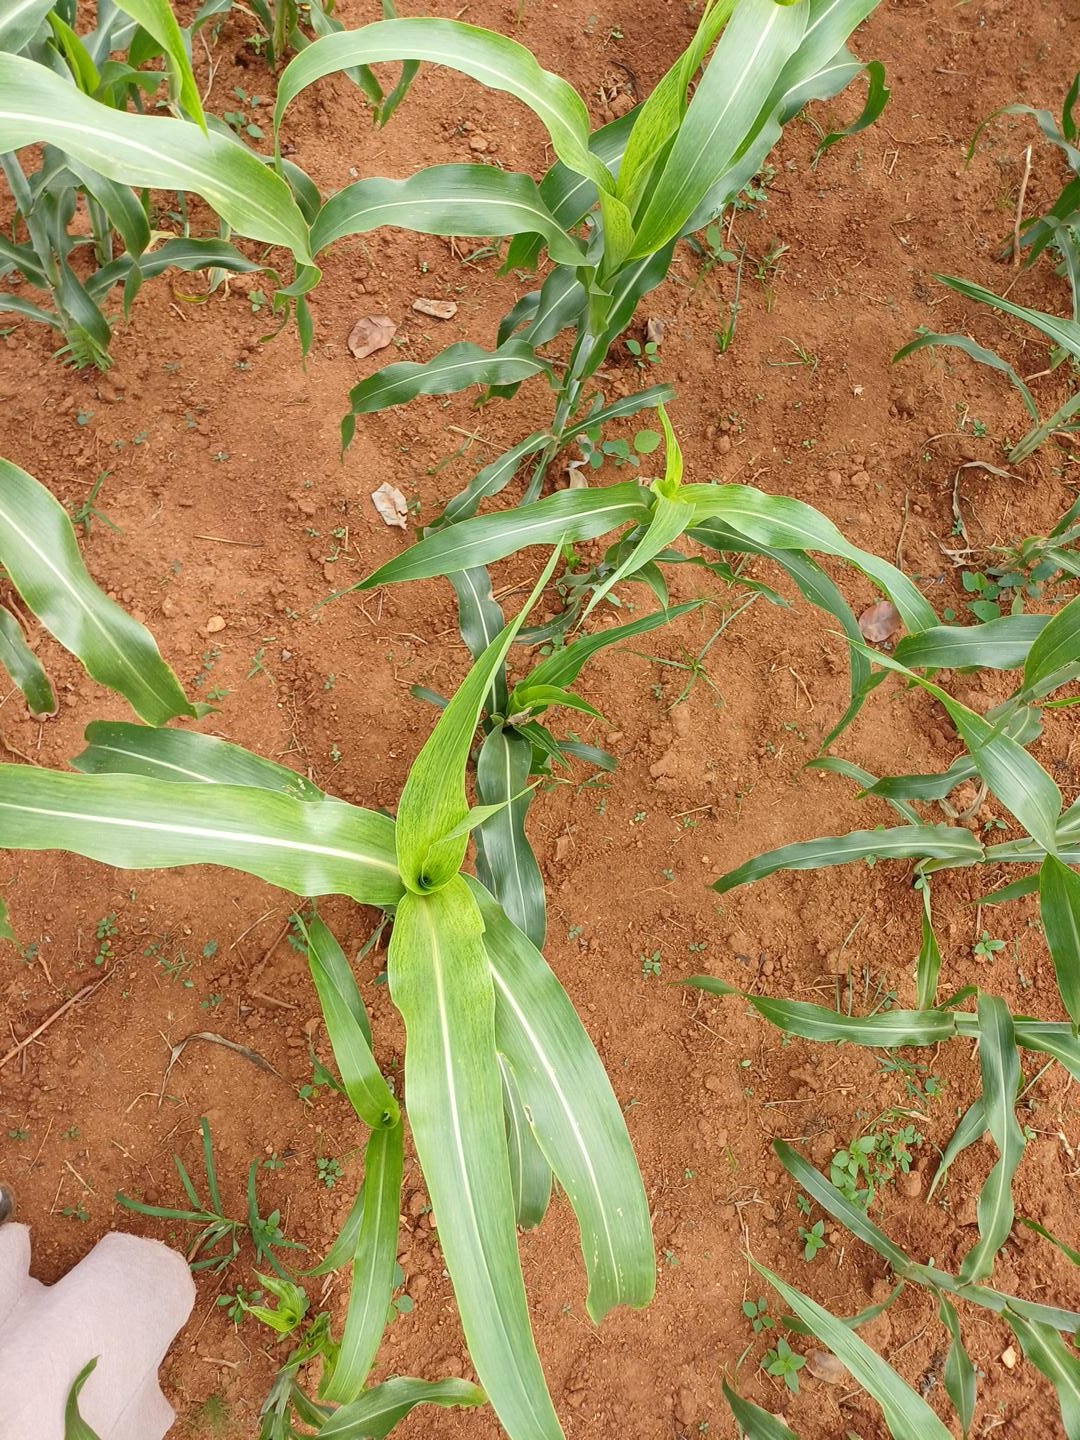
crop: sorghum
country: Kenya
